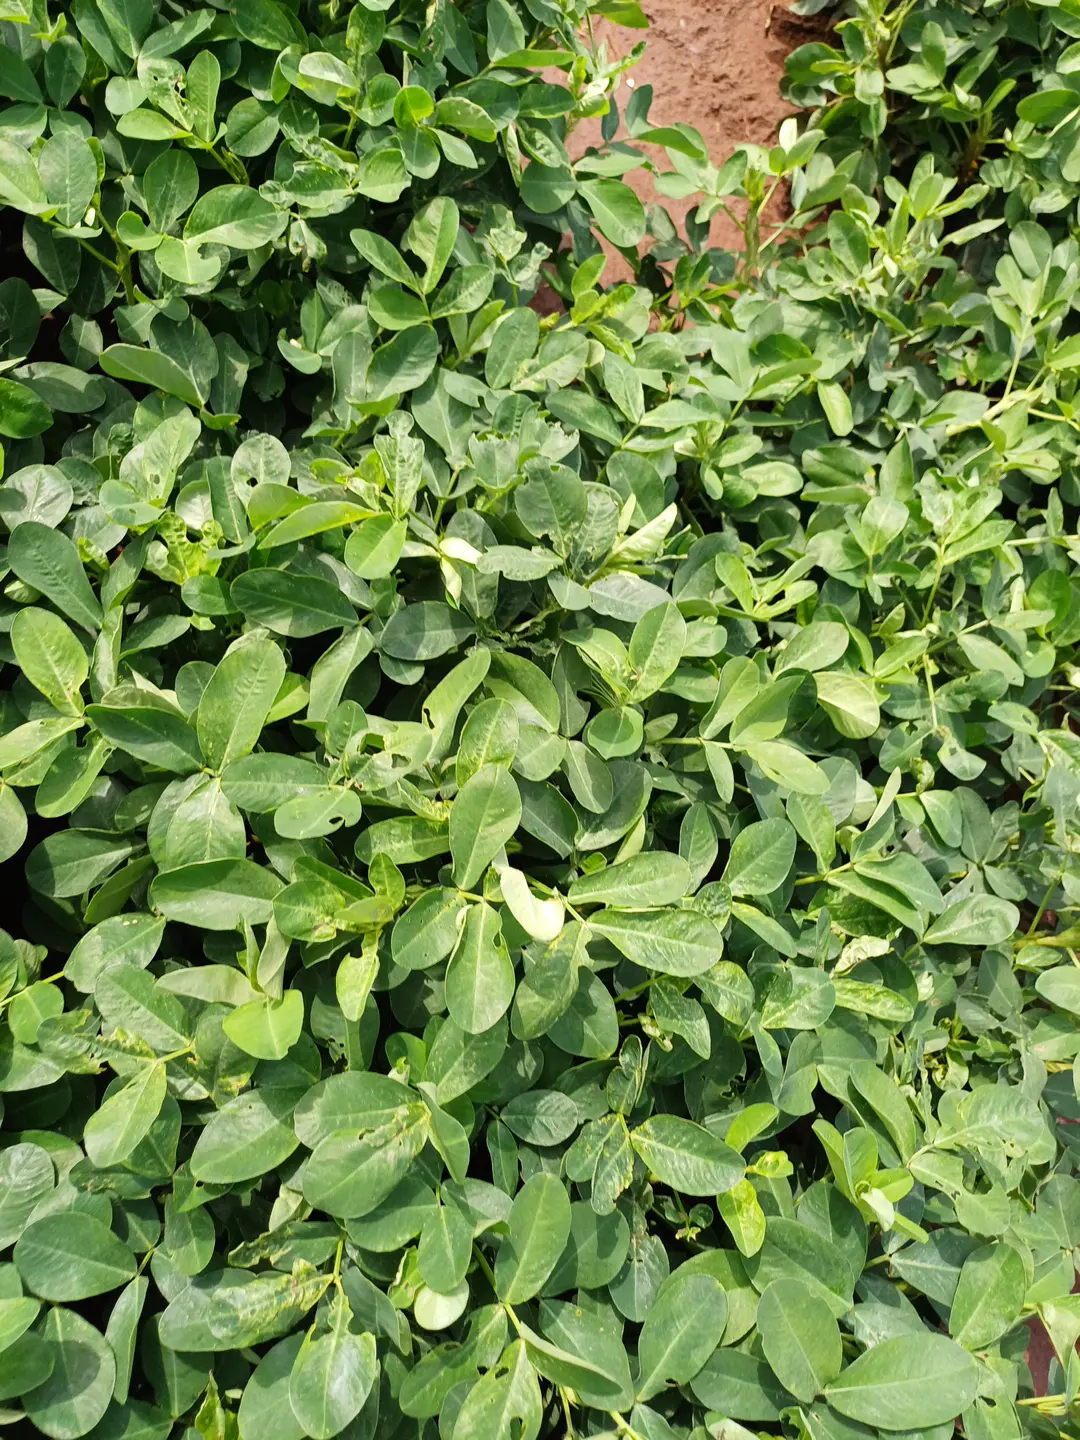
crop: groundnut
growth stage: flowering
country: Kenya
